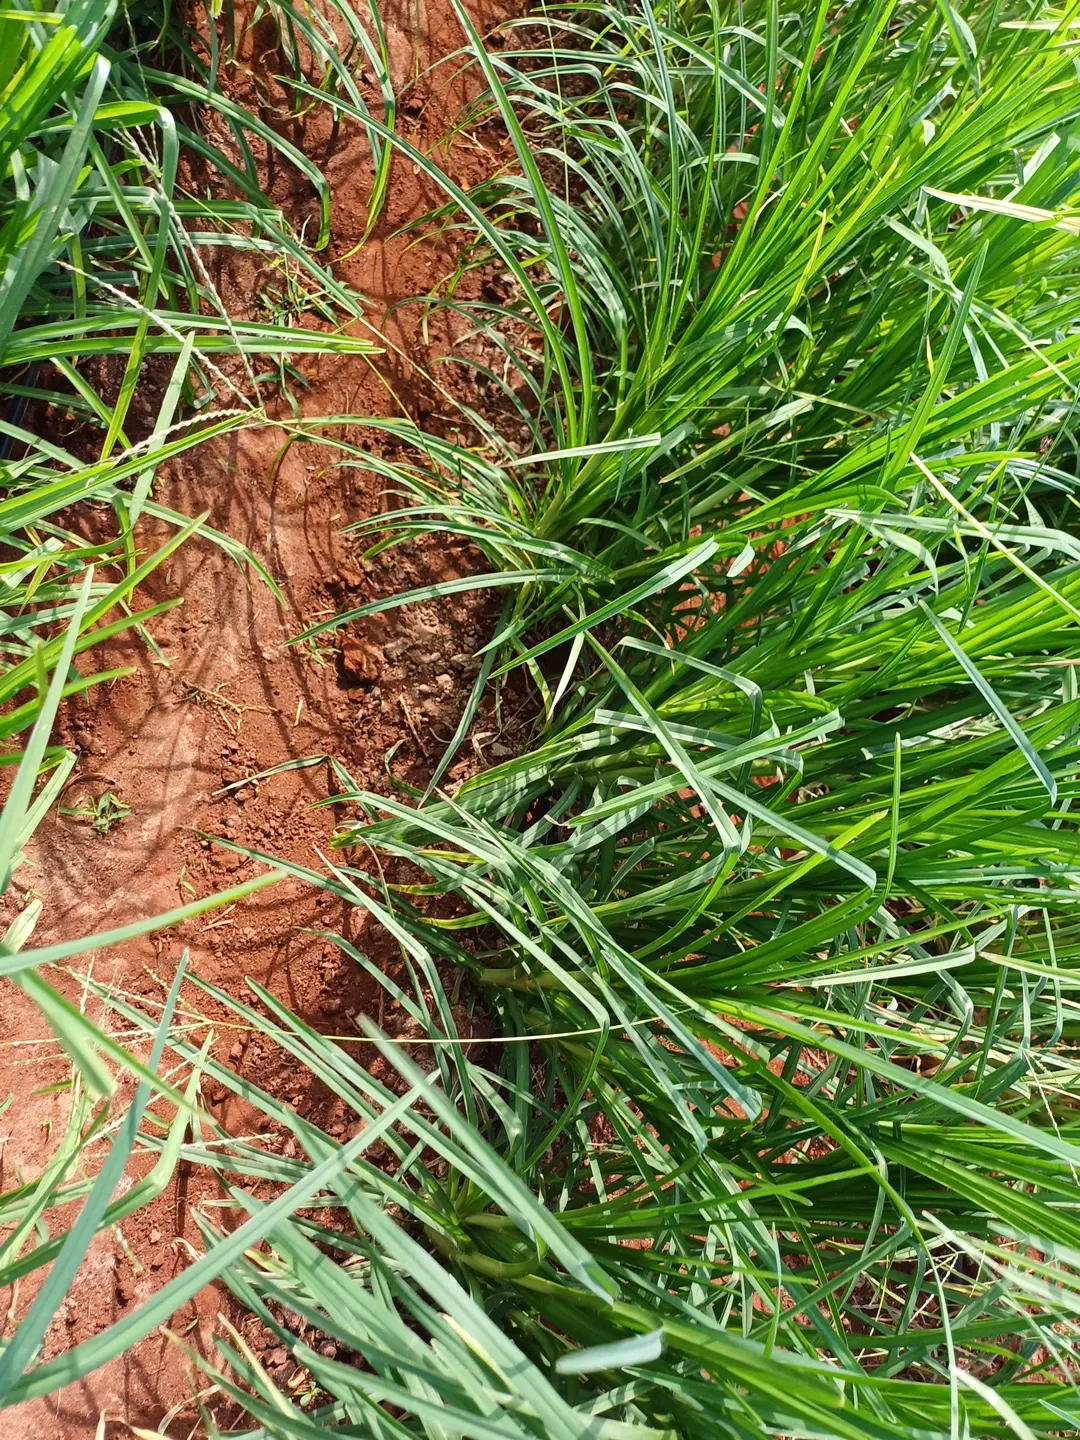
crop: finger millet
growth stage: flowering
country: Kenya
